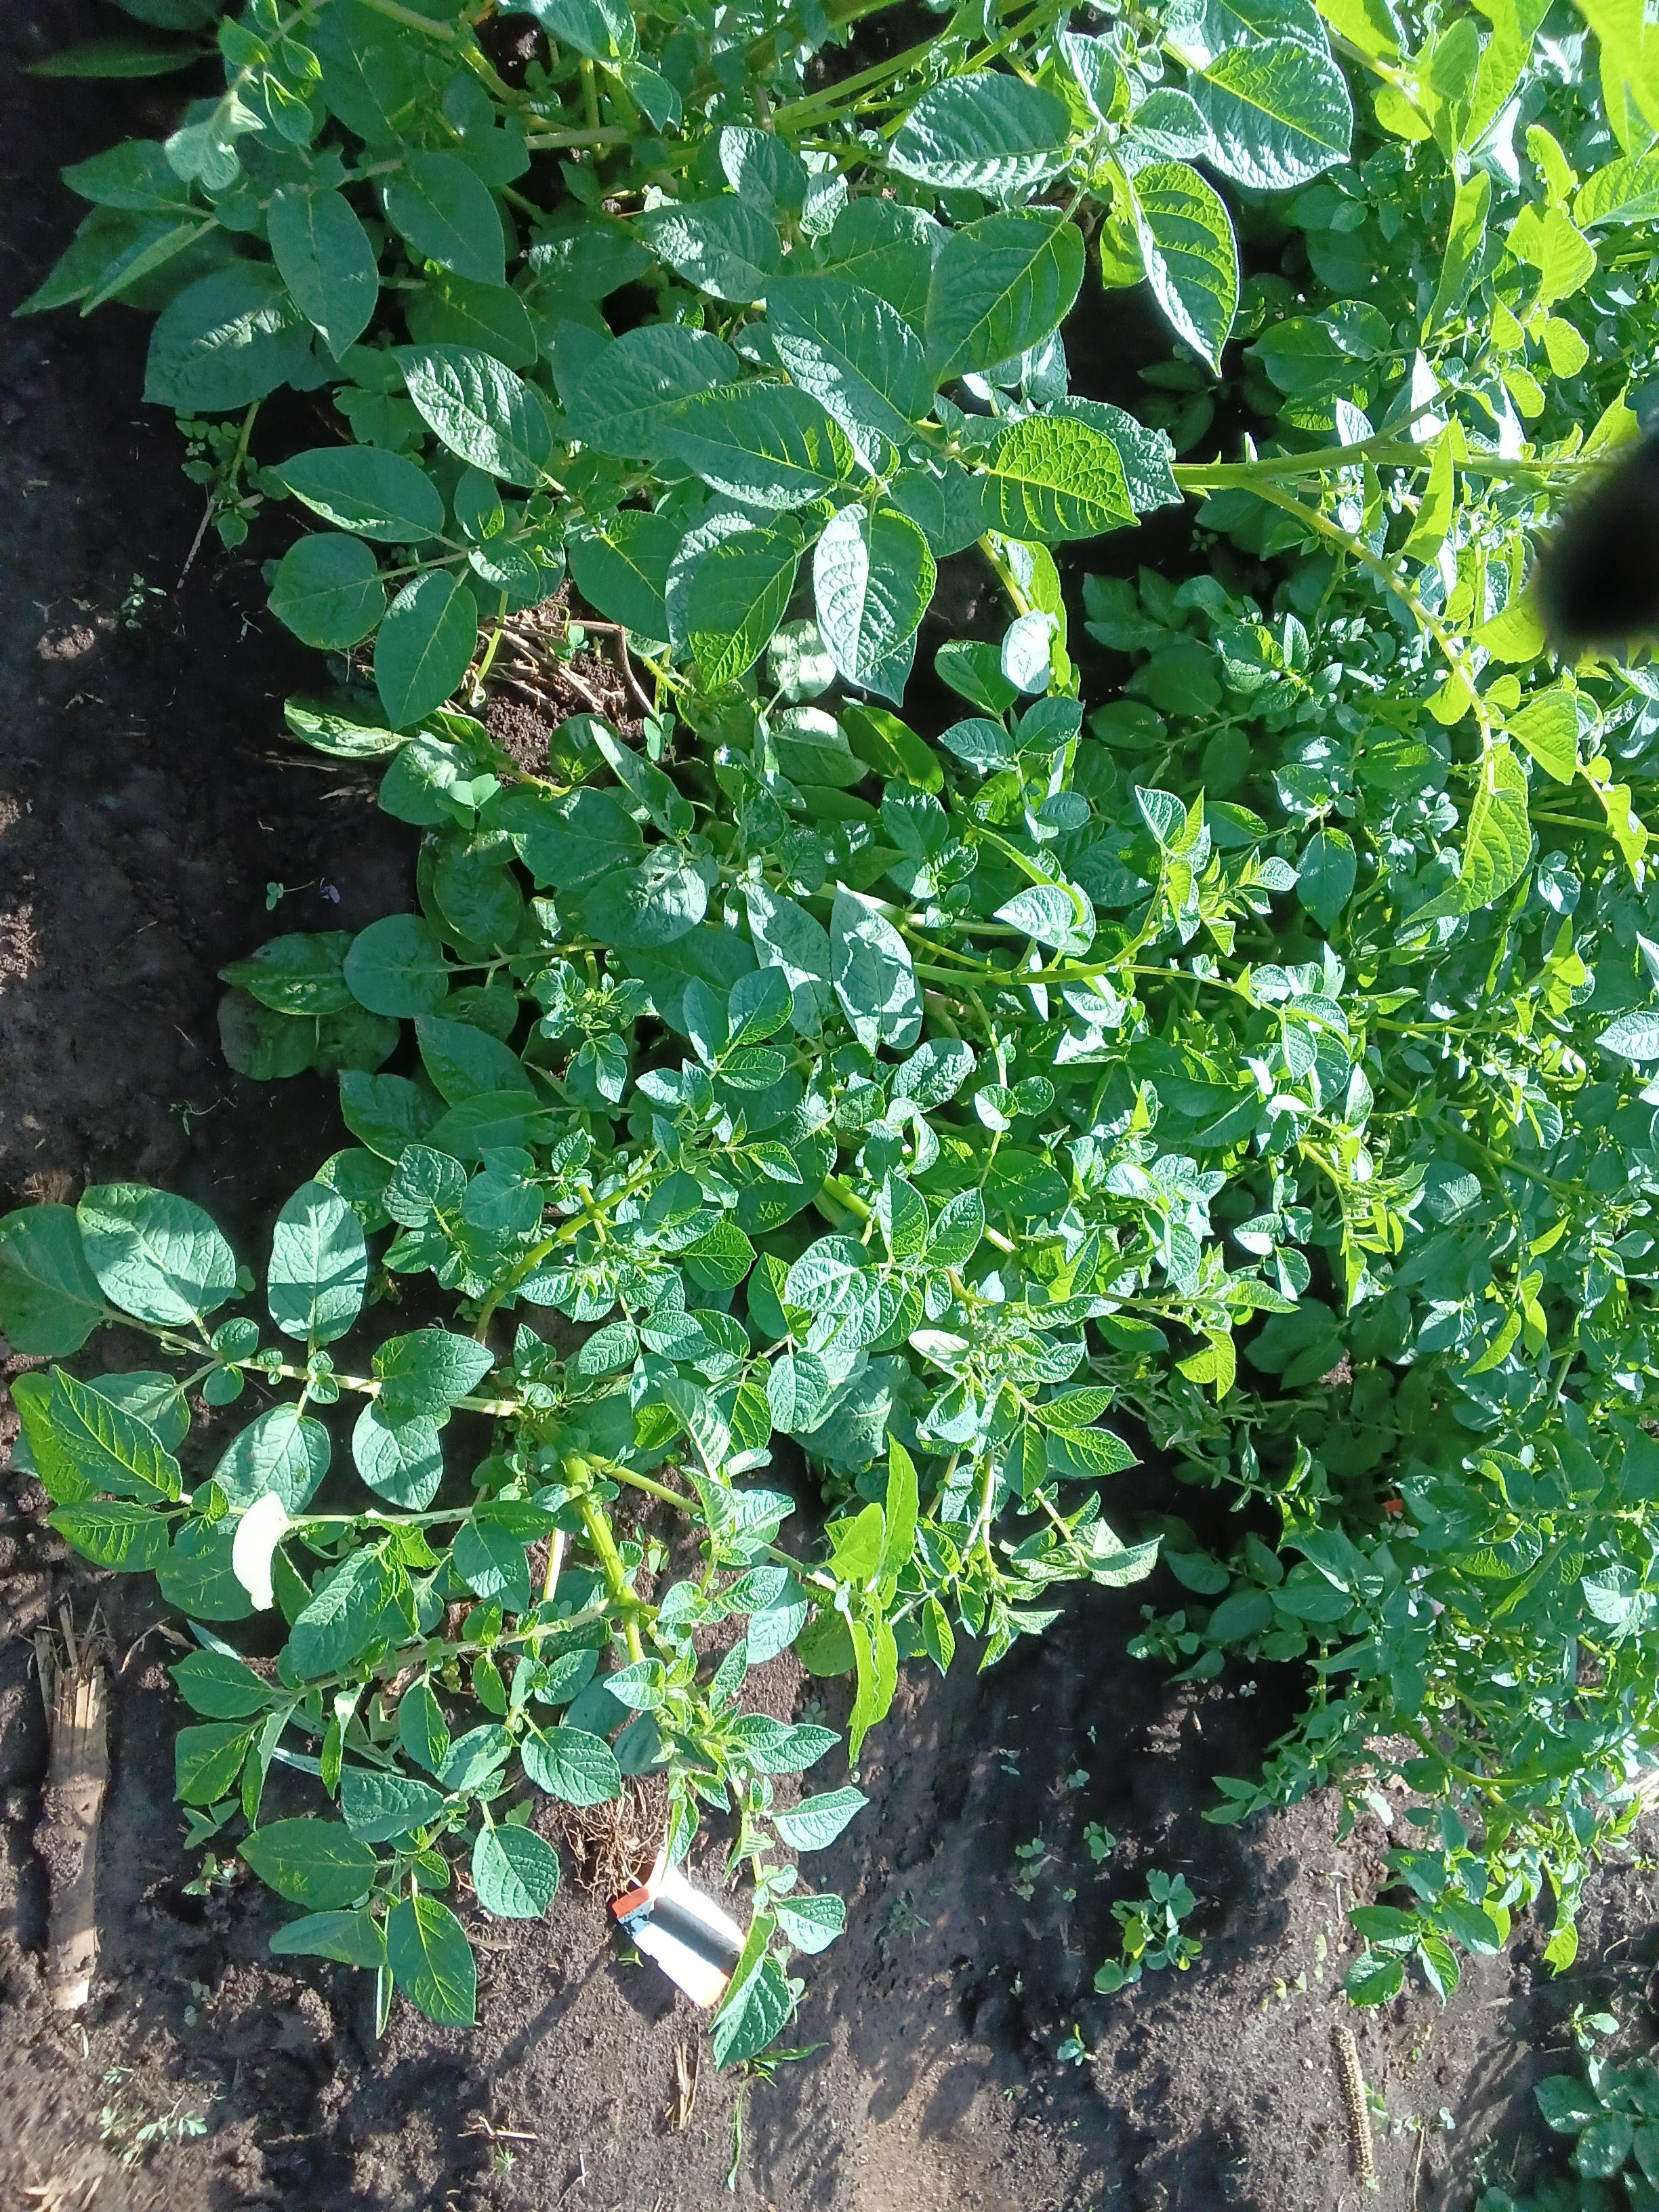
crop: potato
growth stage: vegetative
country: Kenya
